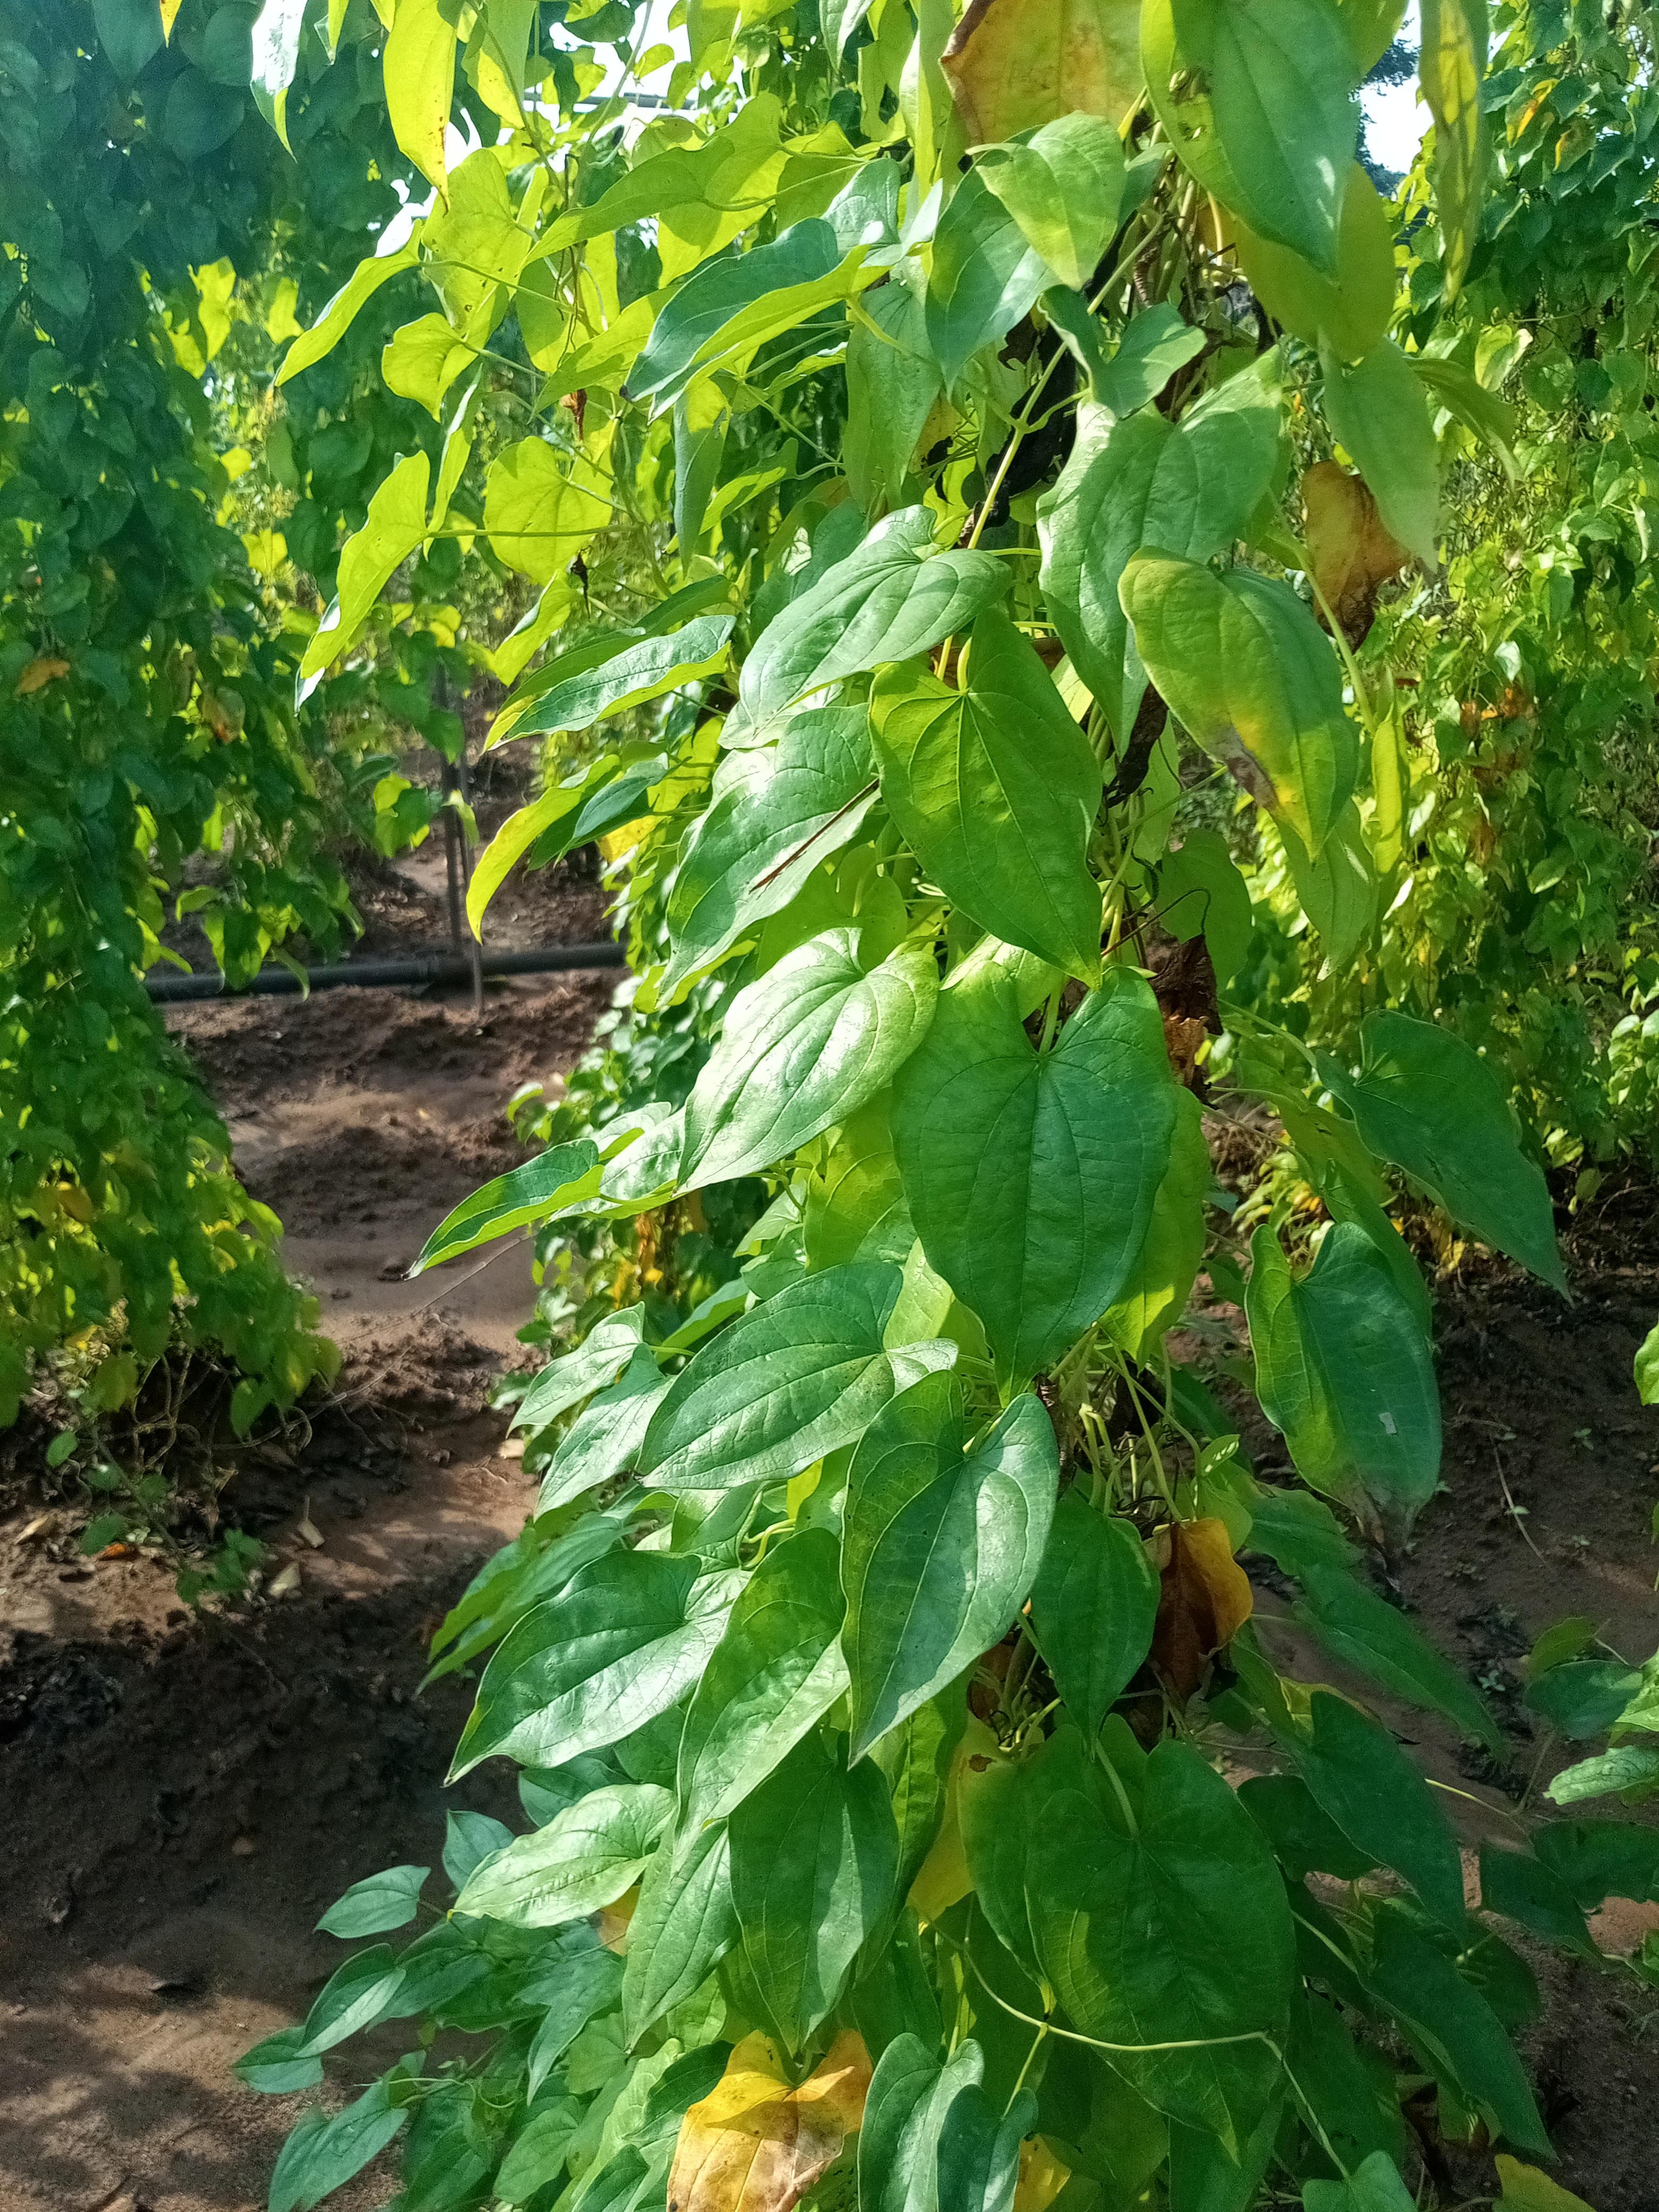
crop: yam
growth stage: maturity
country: Nigeria
